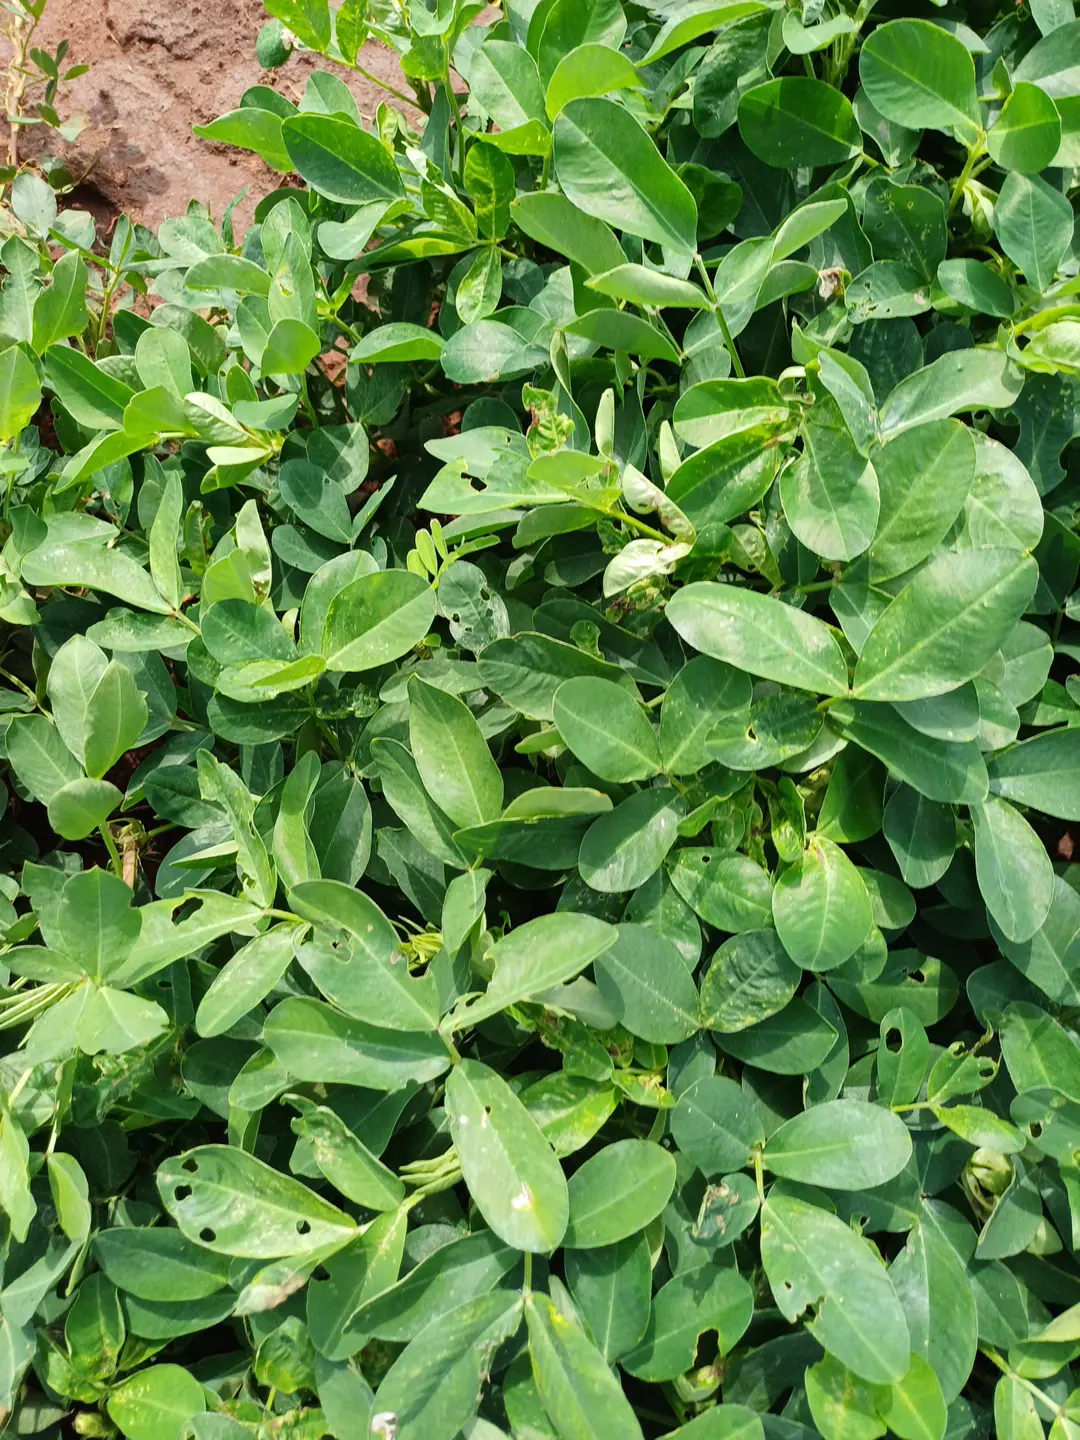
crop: groundnut
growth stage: flowering
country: Kenya
